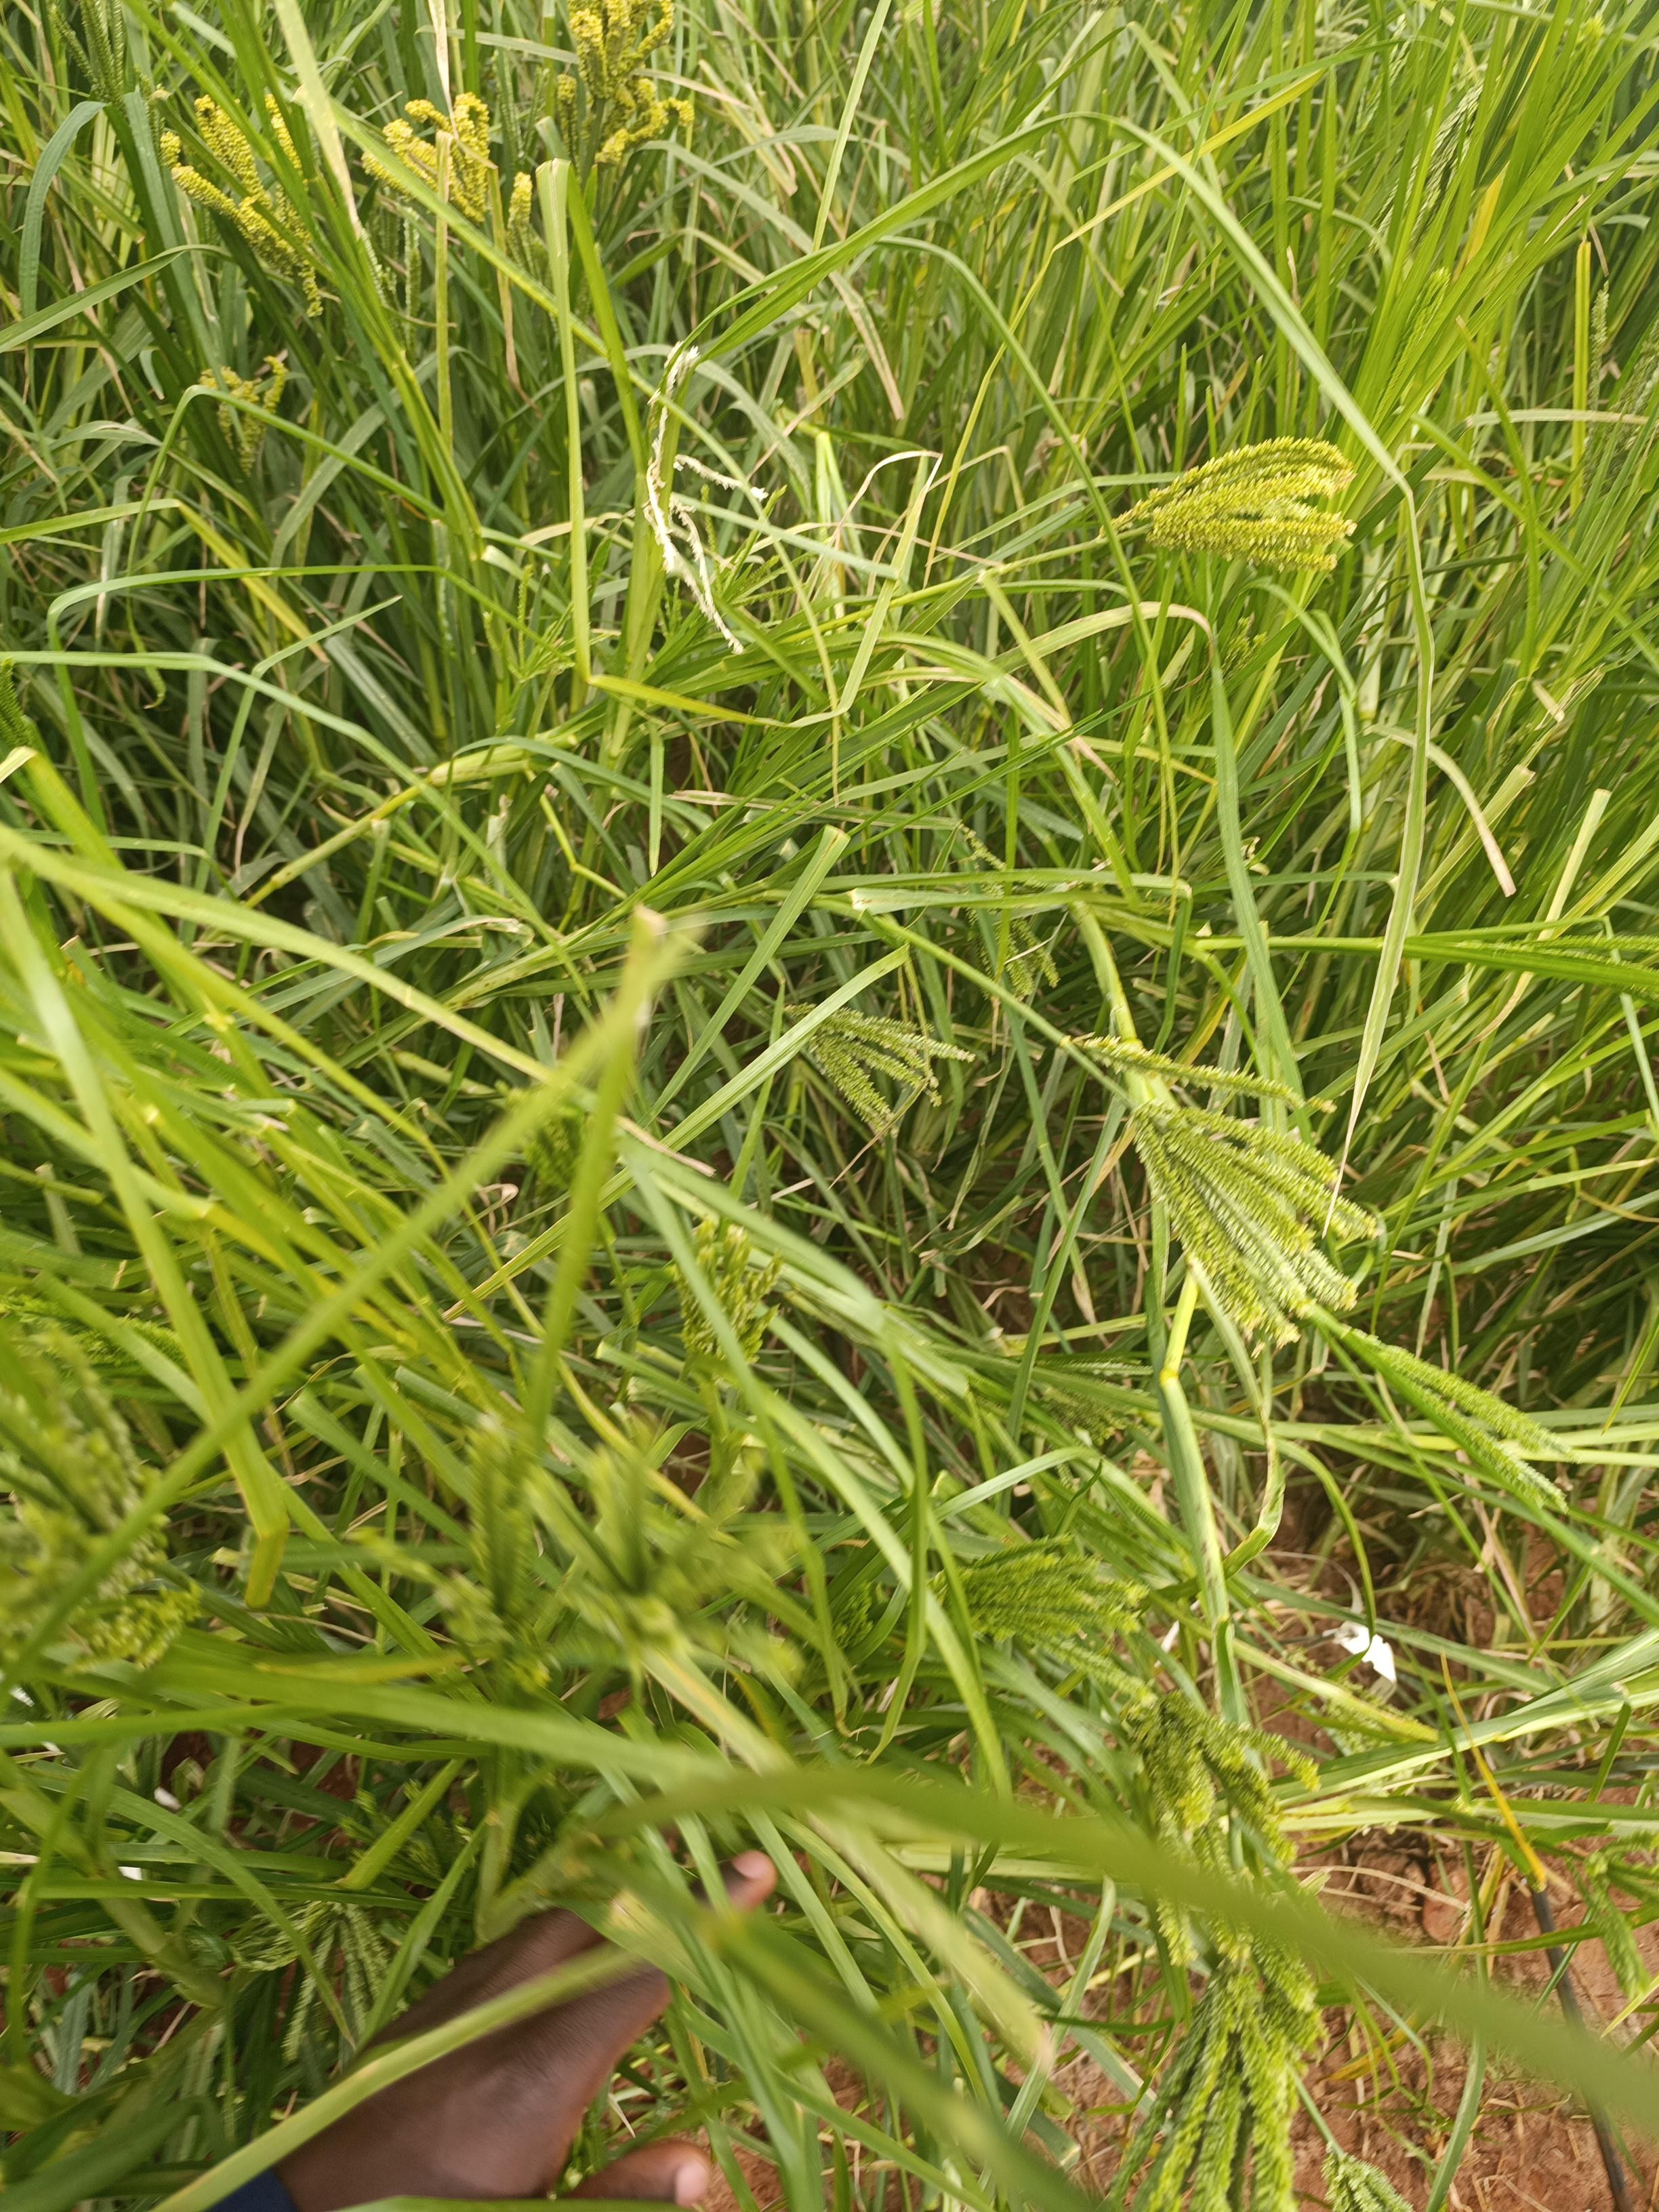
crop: finger millet
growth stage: filling grain
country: Kenya
